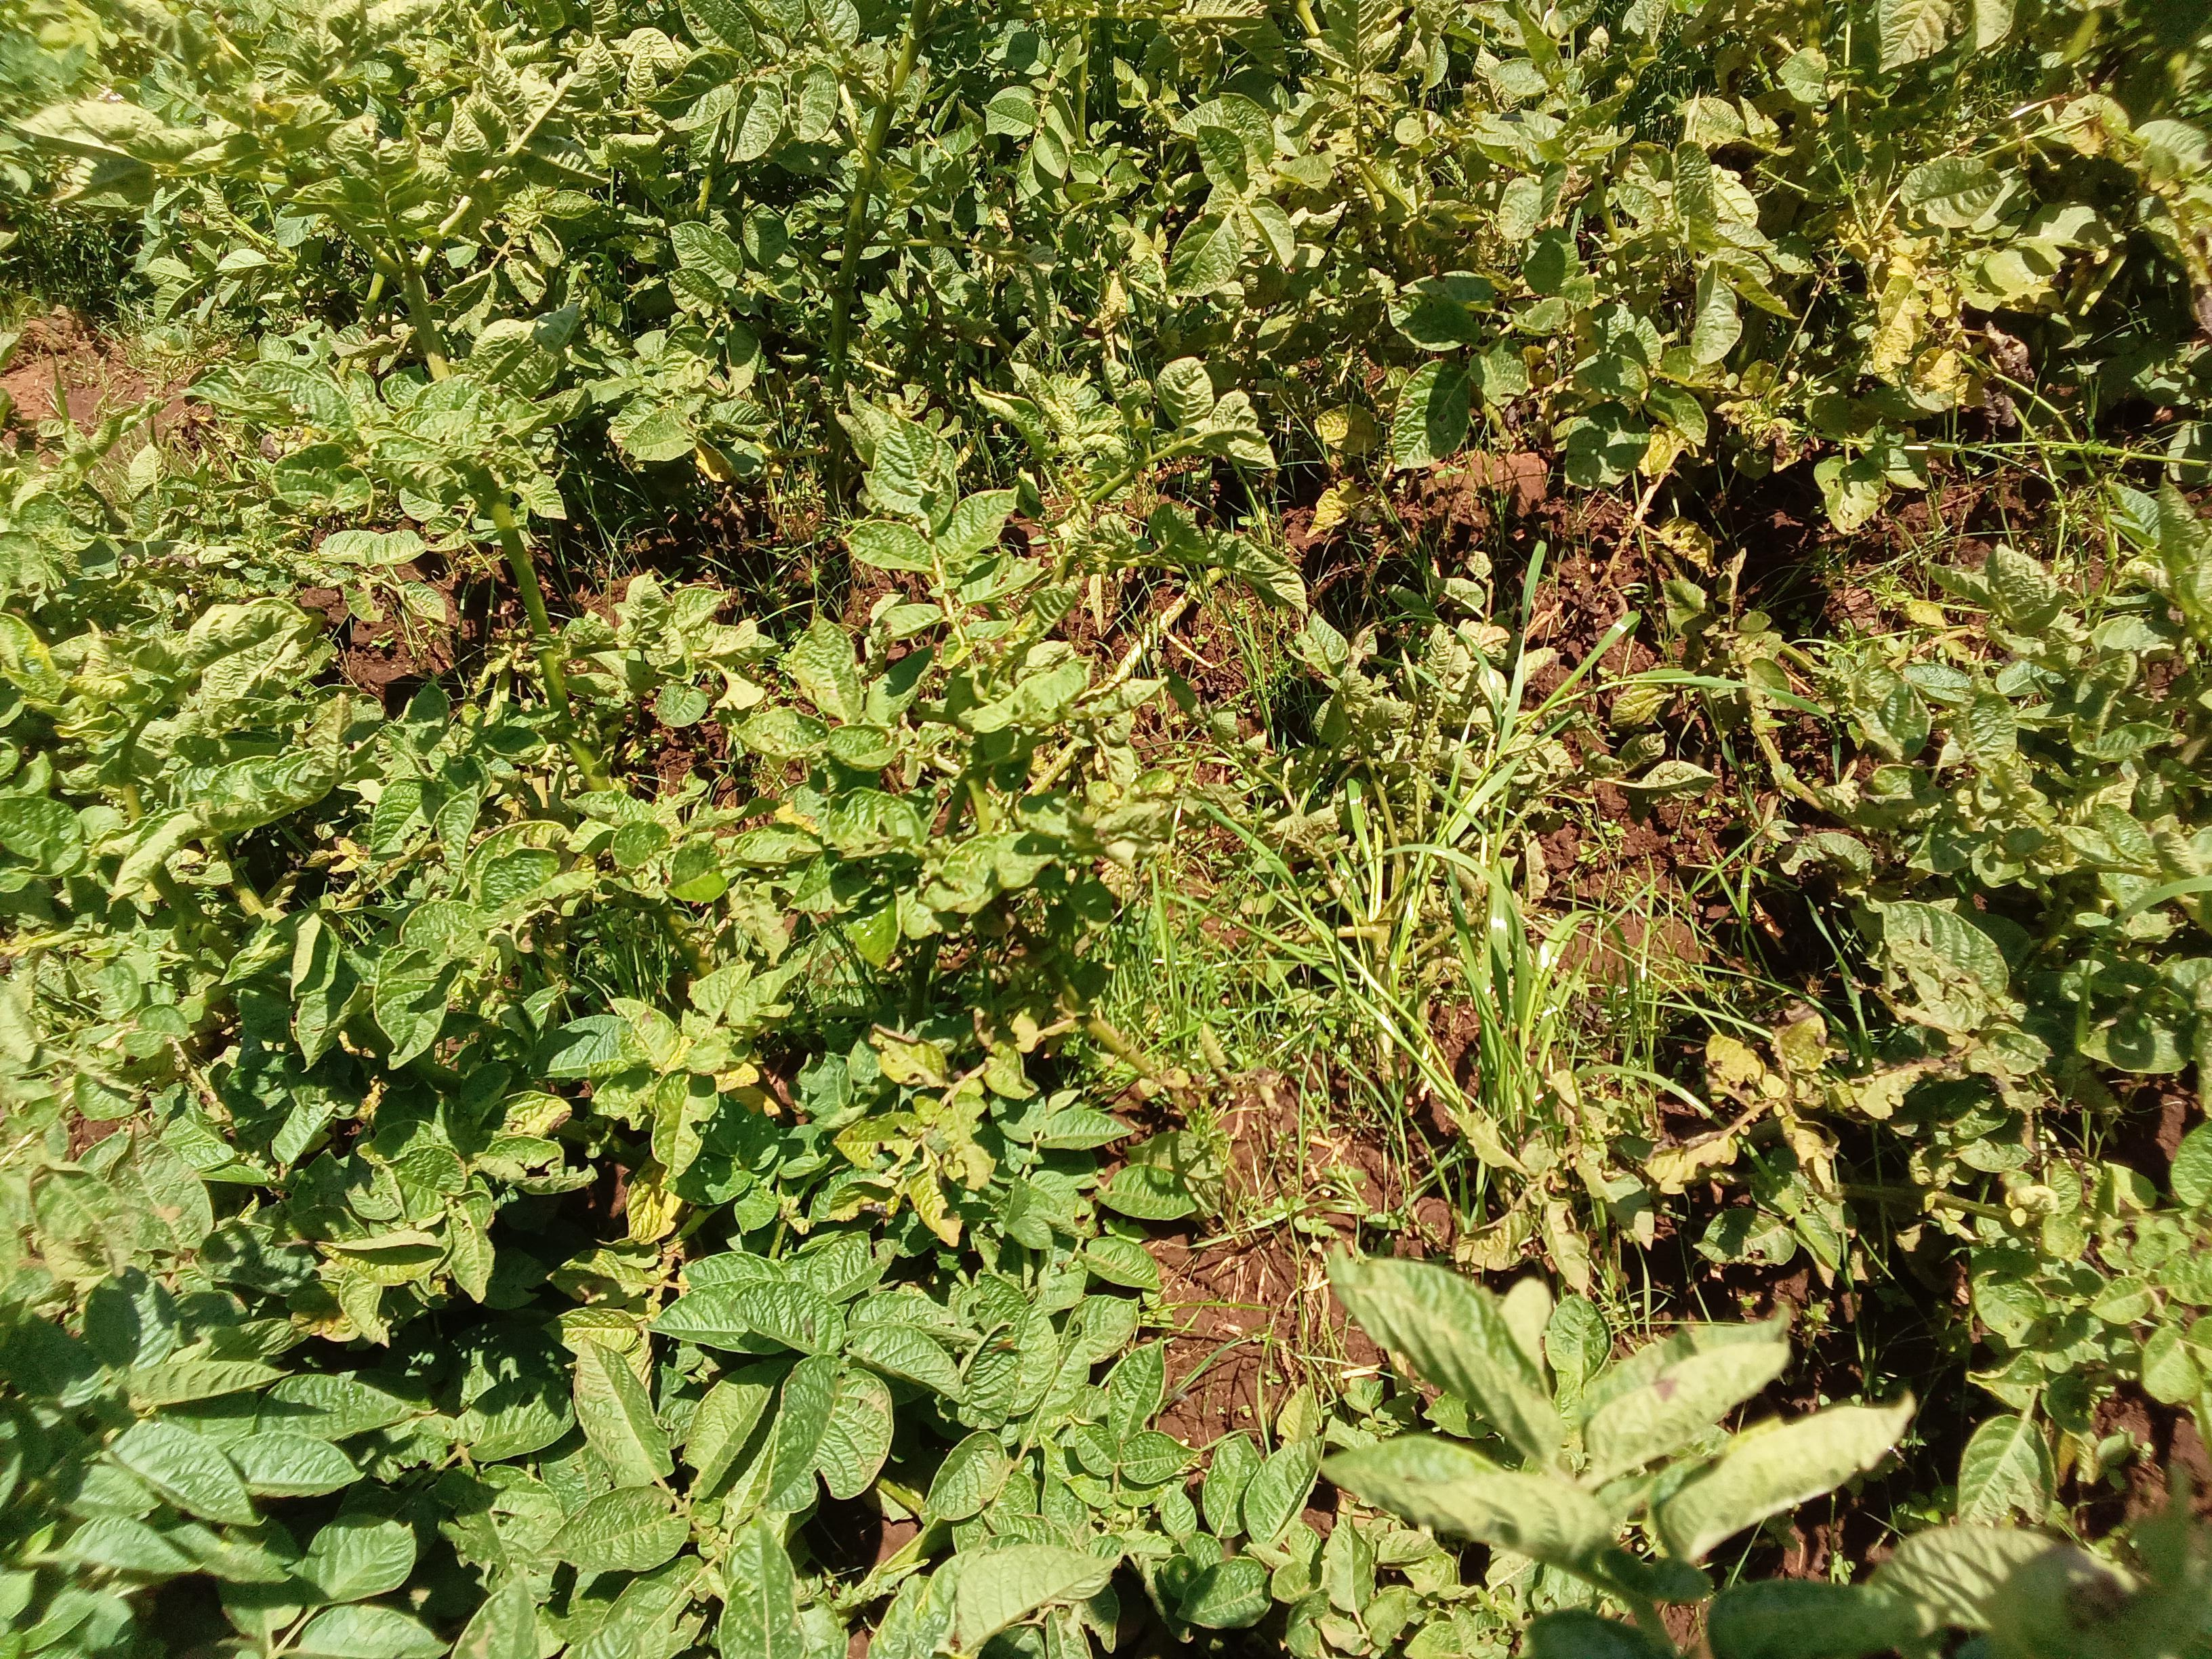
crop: potato
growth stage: maturity
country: Kenya
